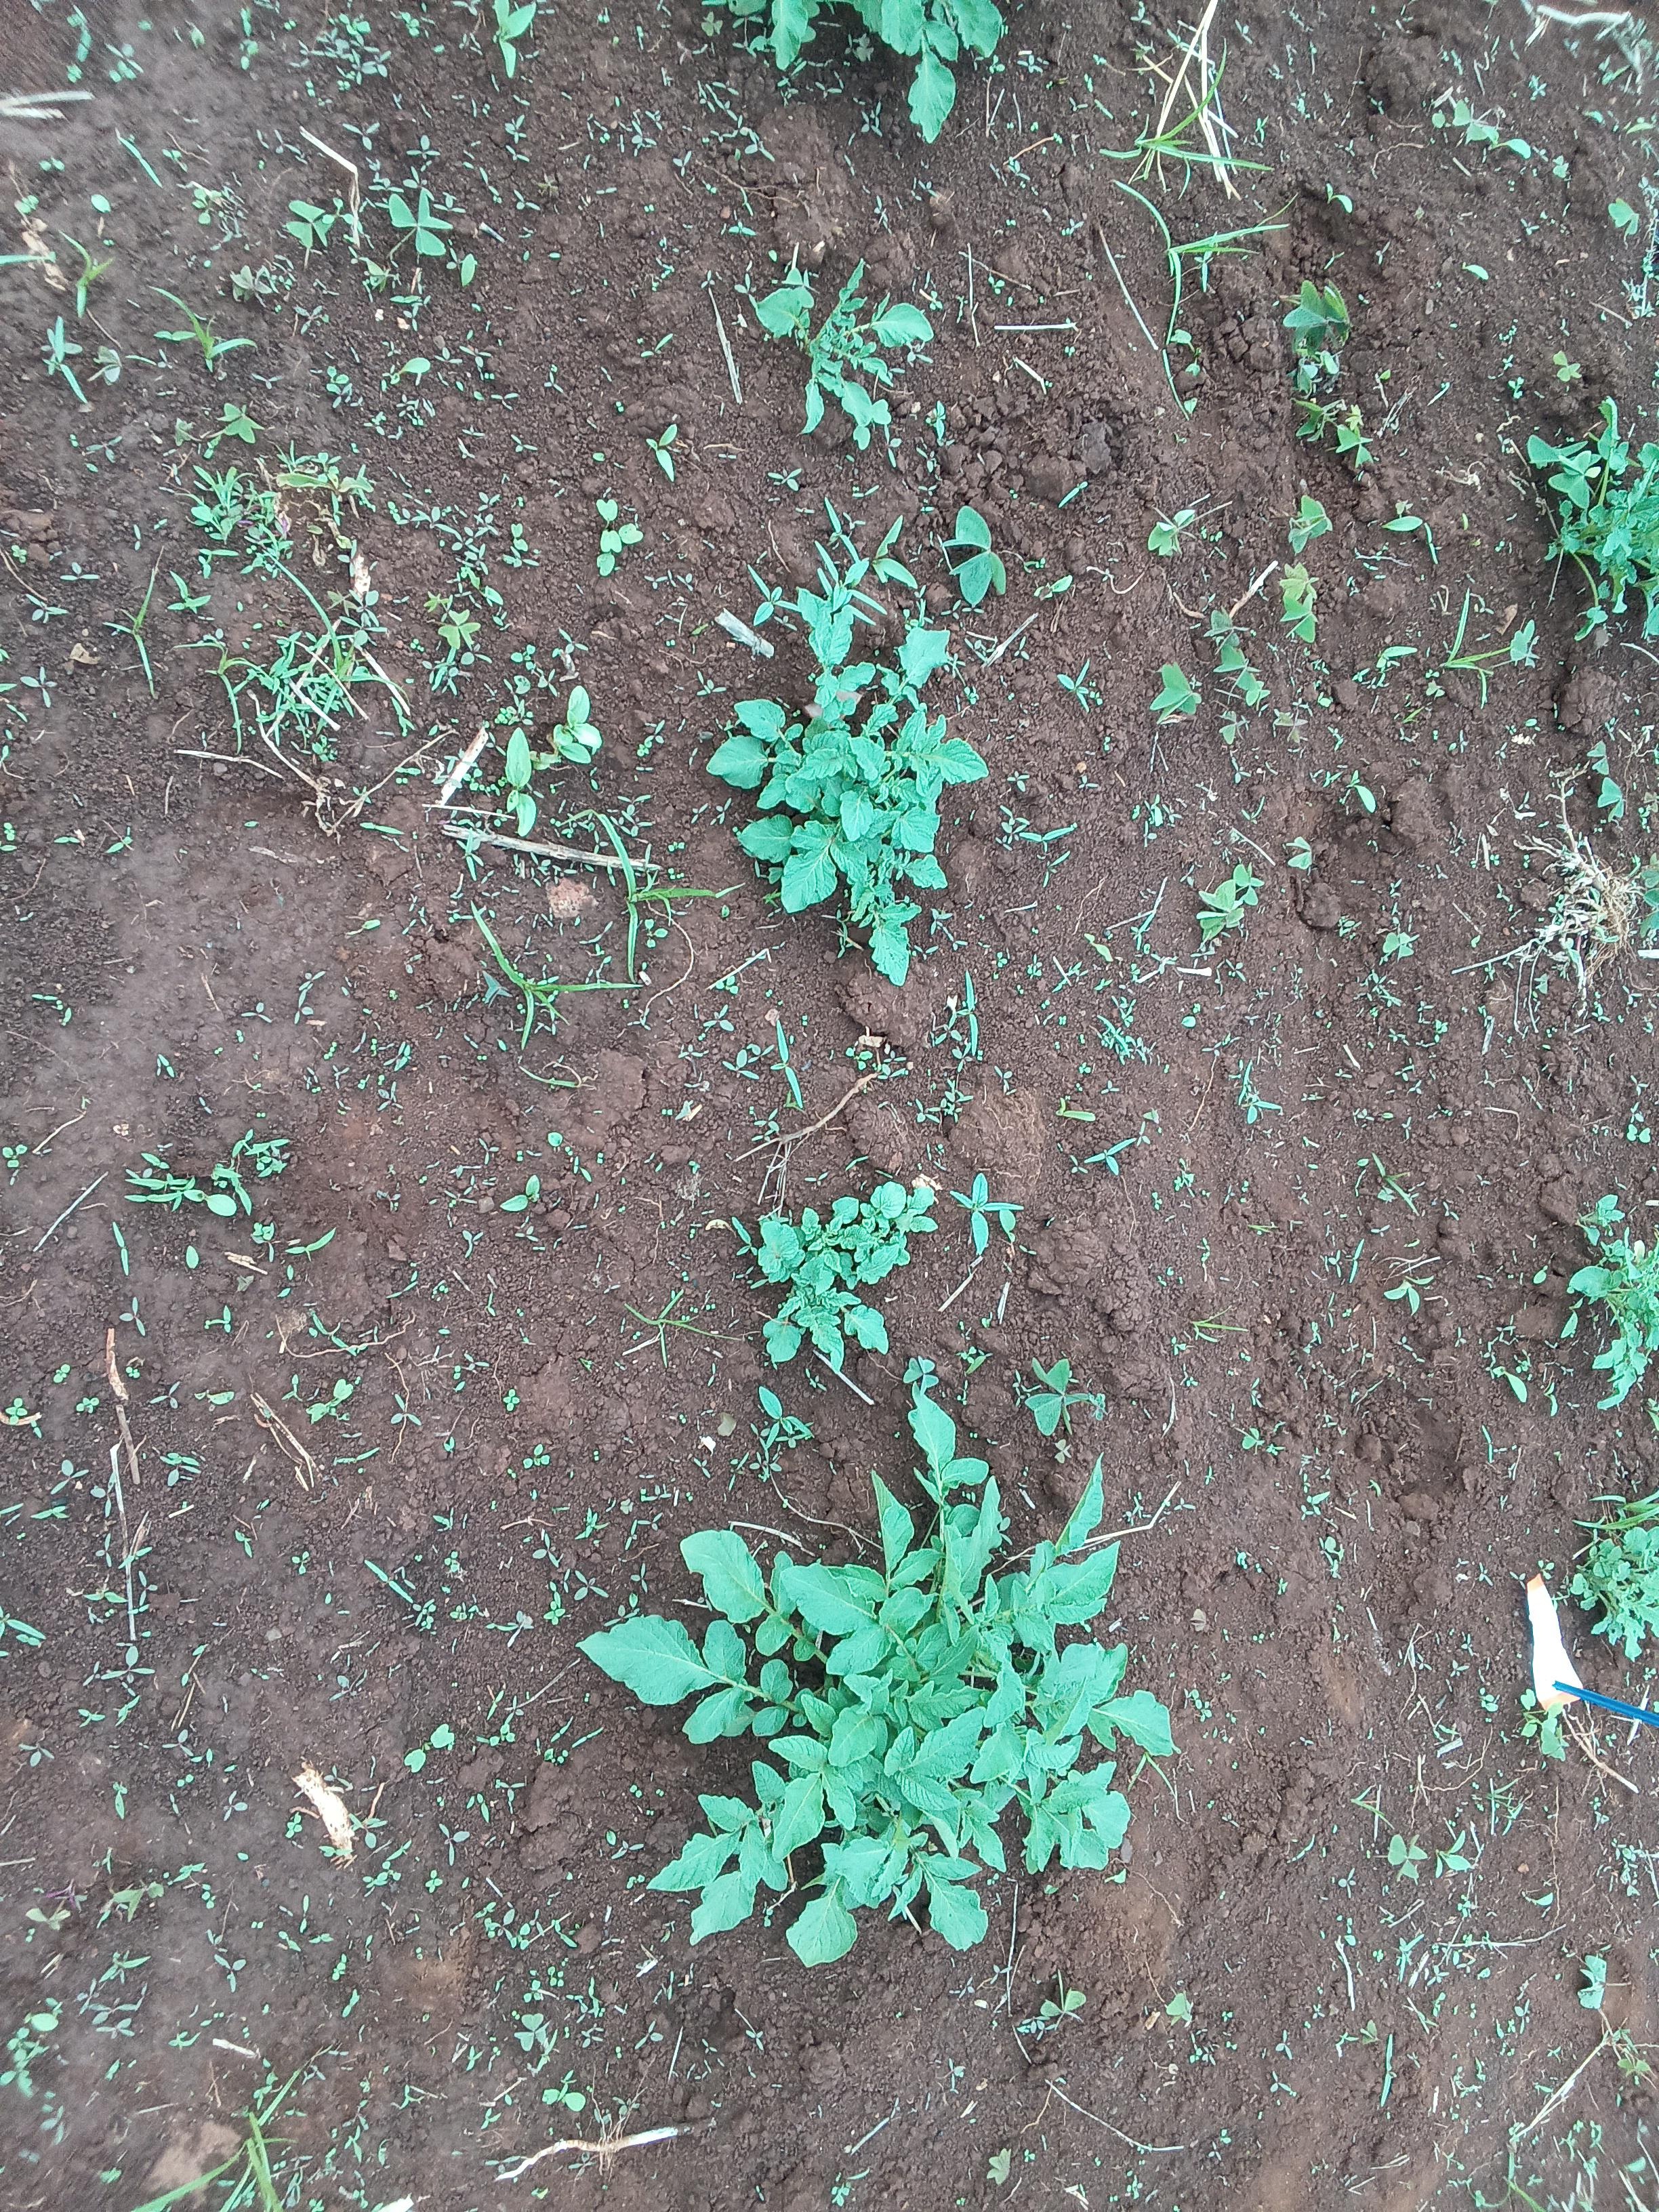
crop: potato
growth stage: sprouting emergence
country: Kenya
